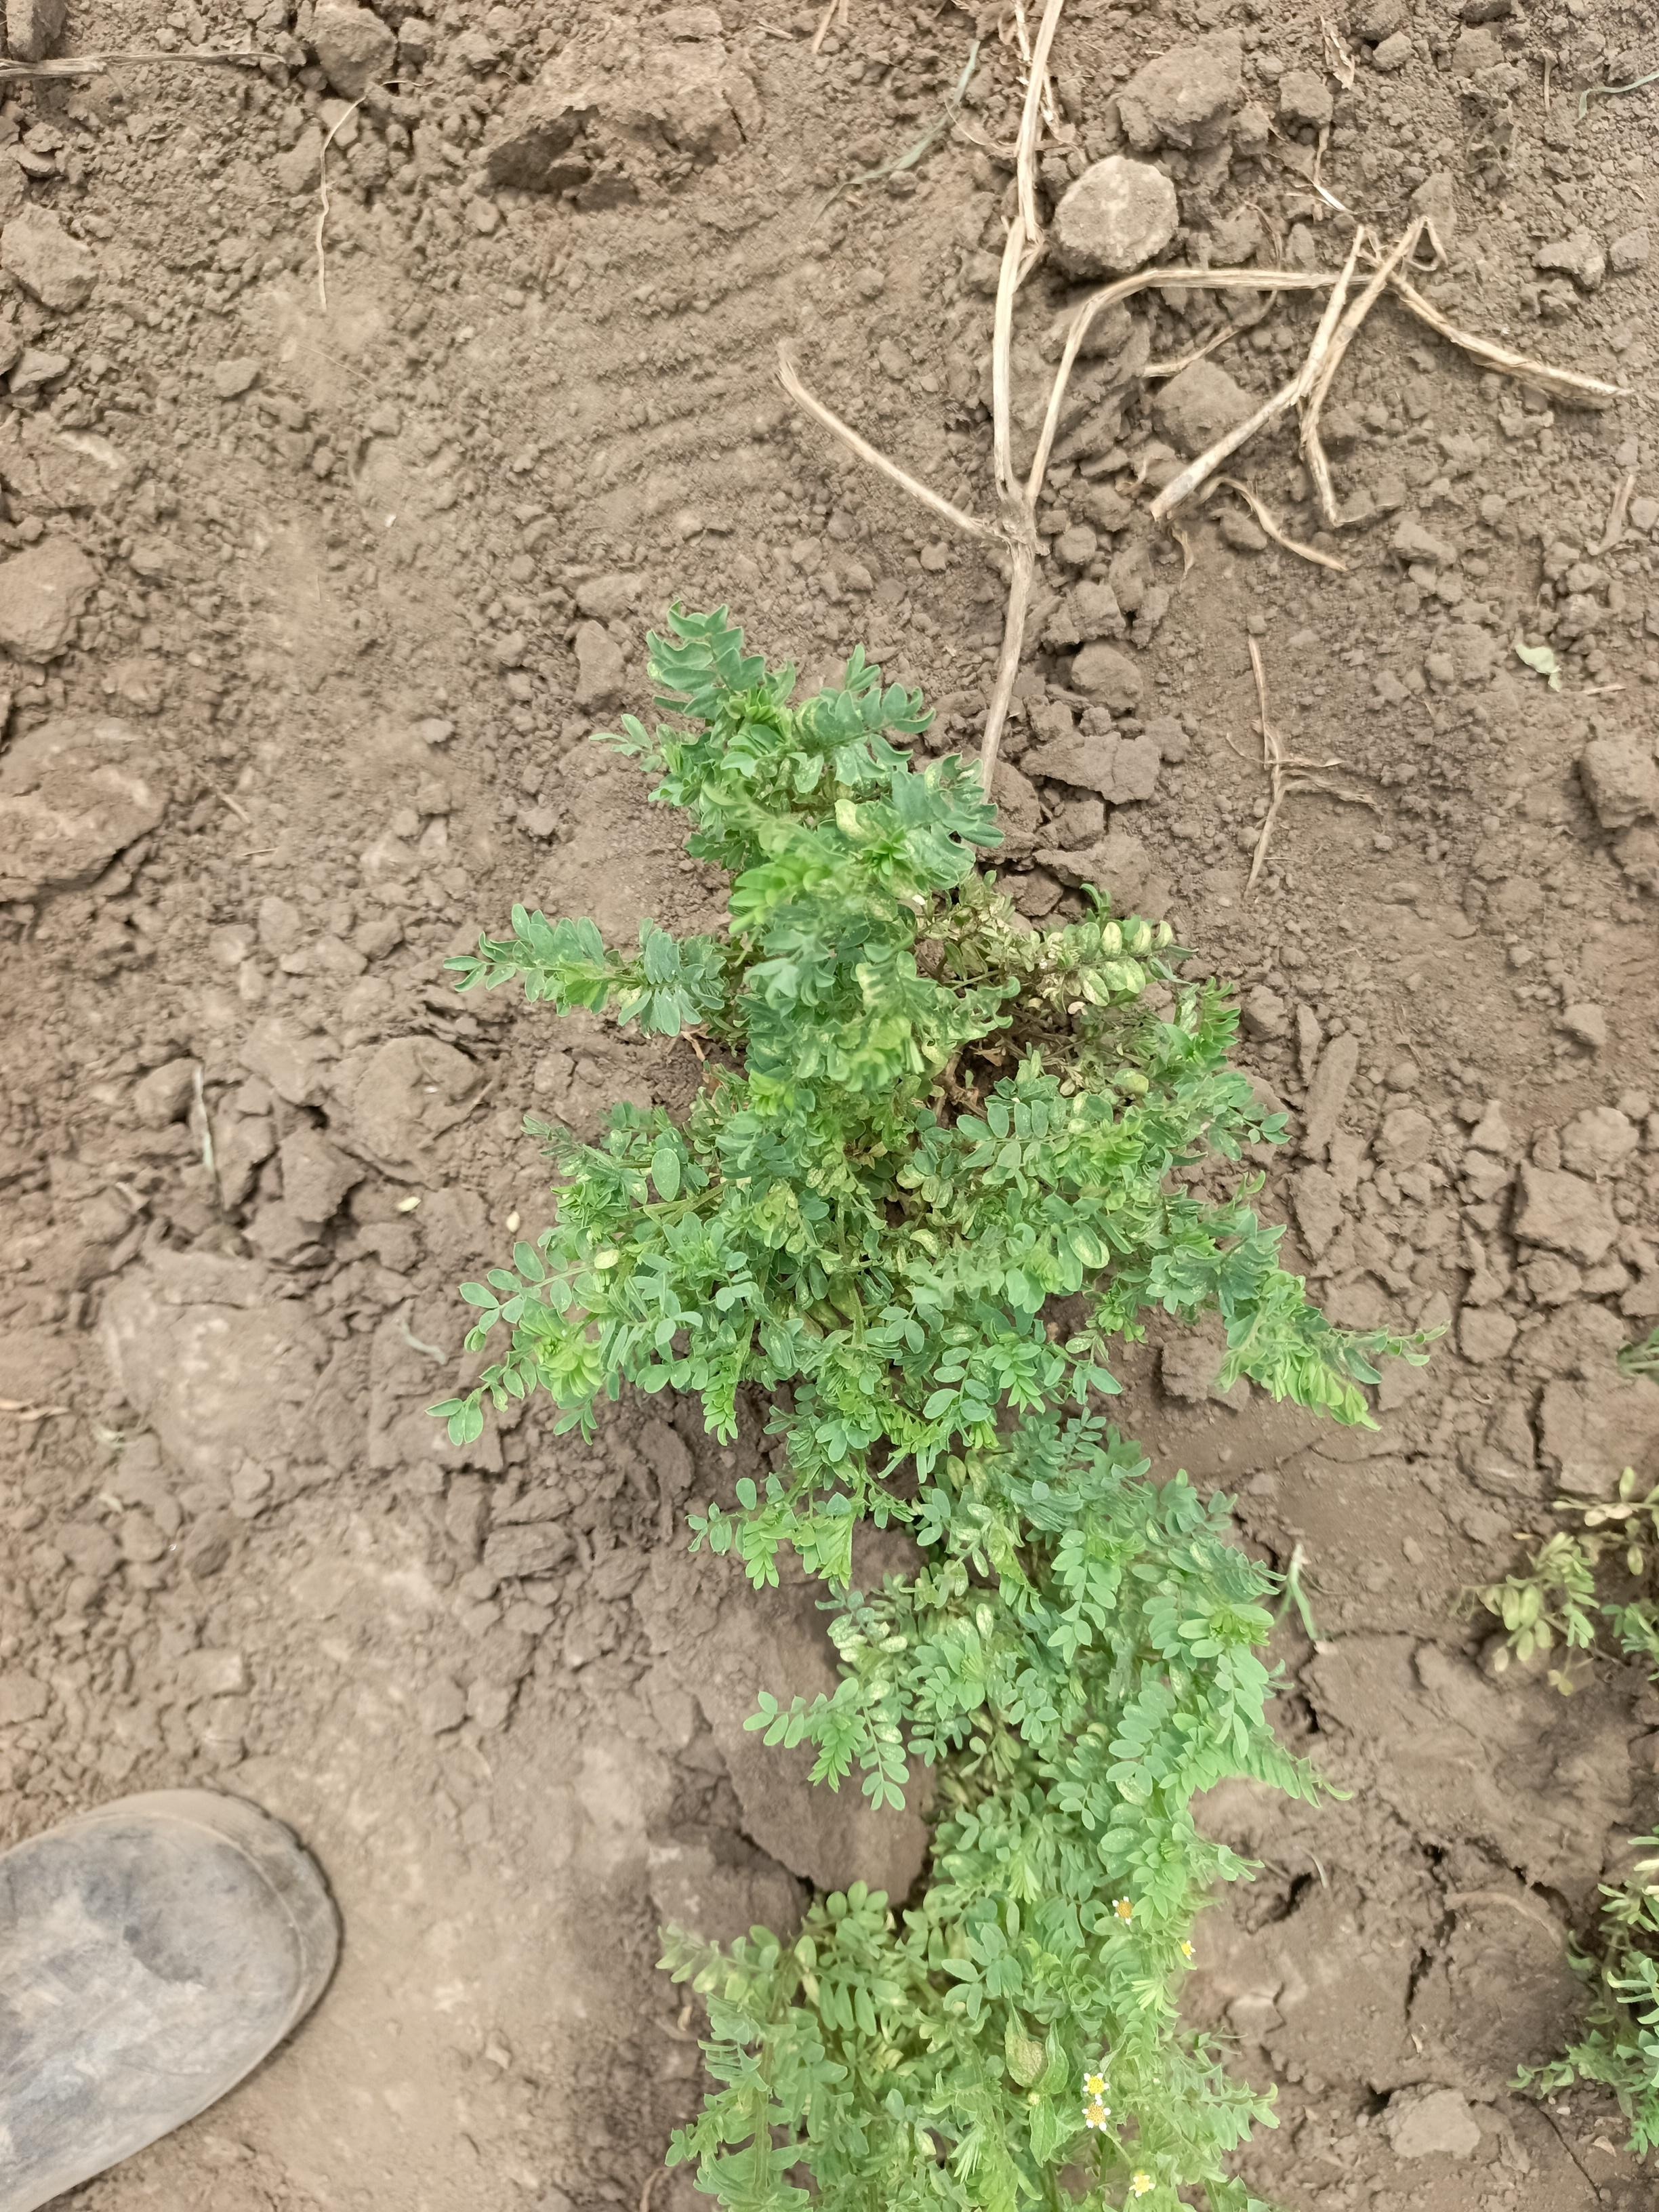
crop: lentil
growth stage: vegetative
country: Tanzania
